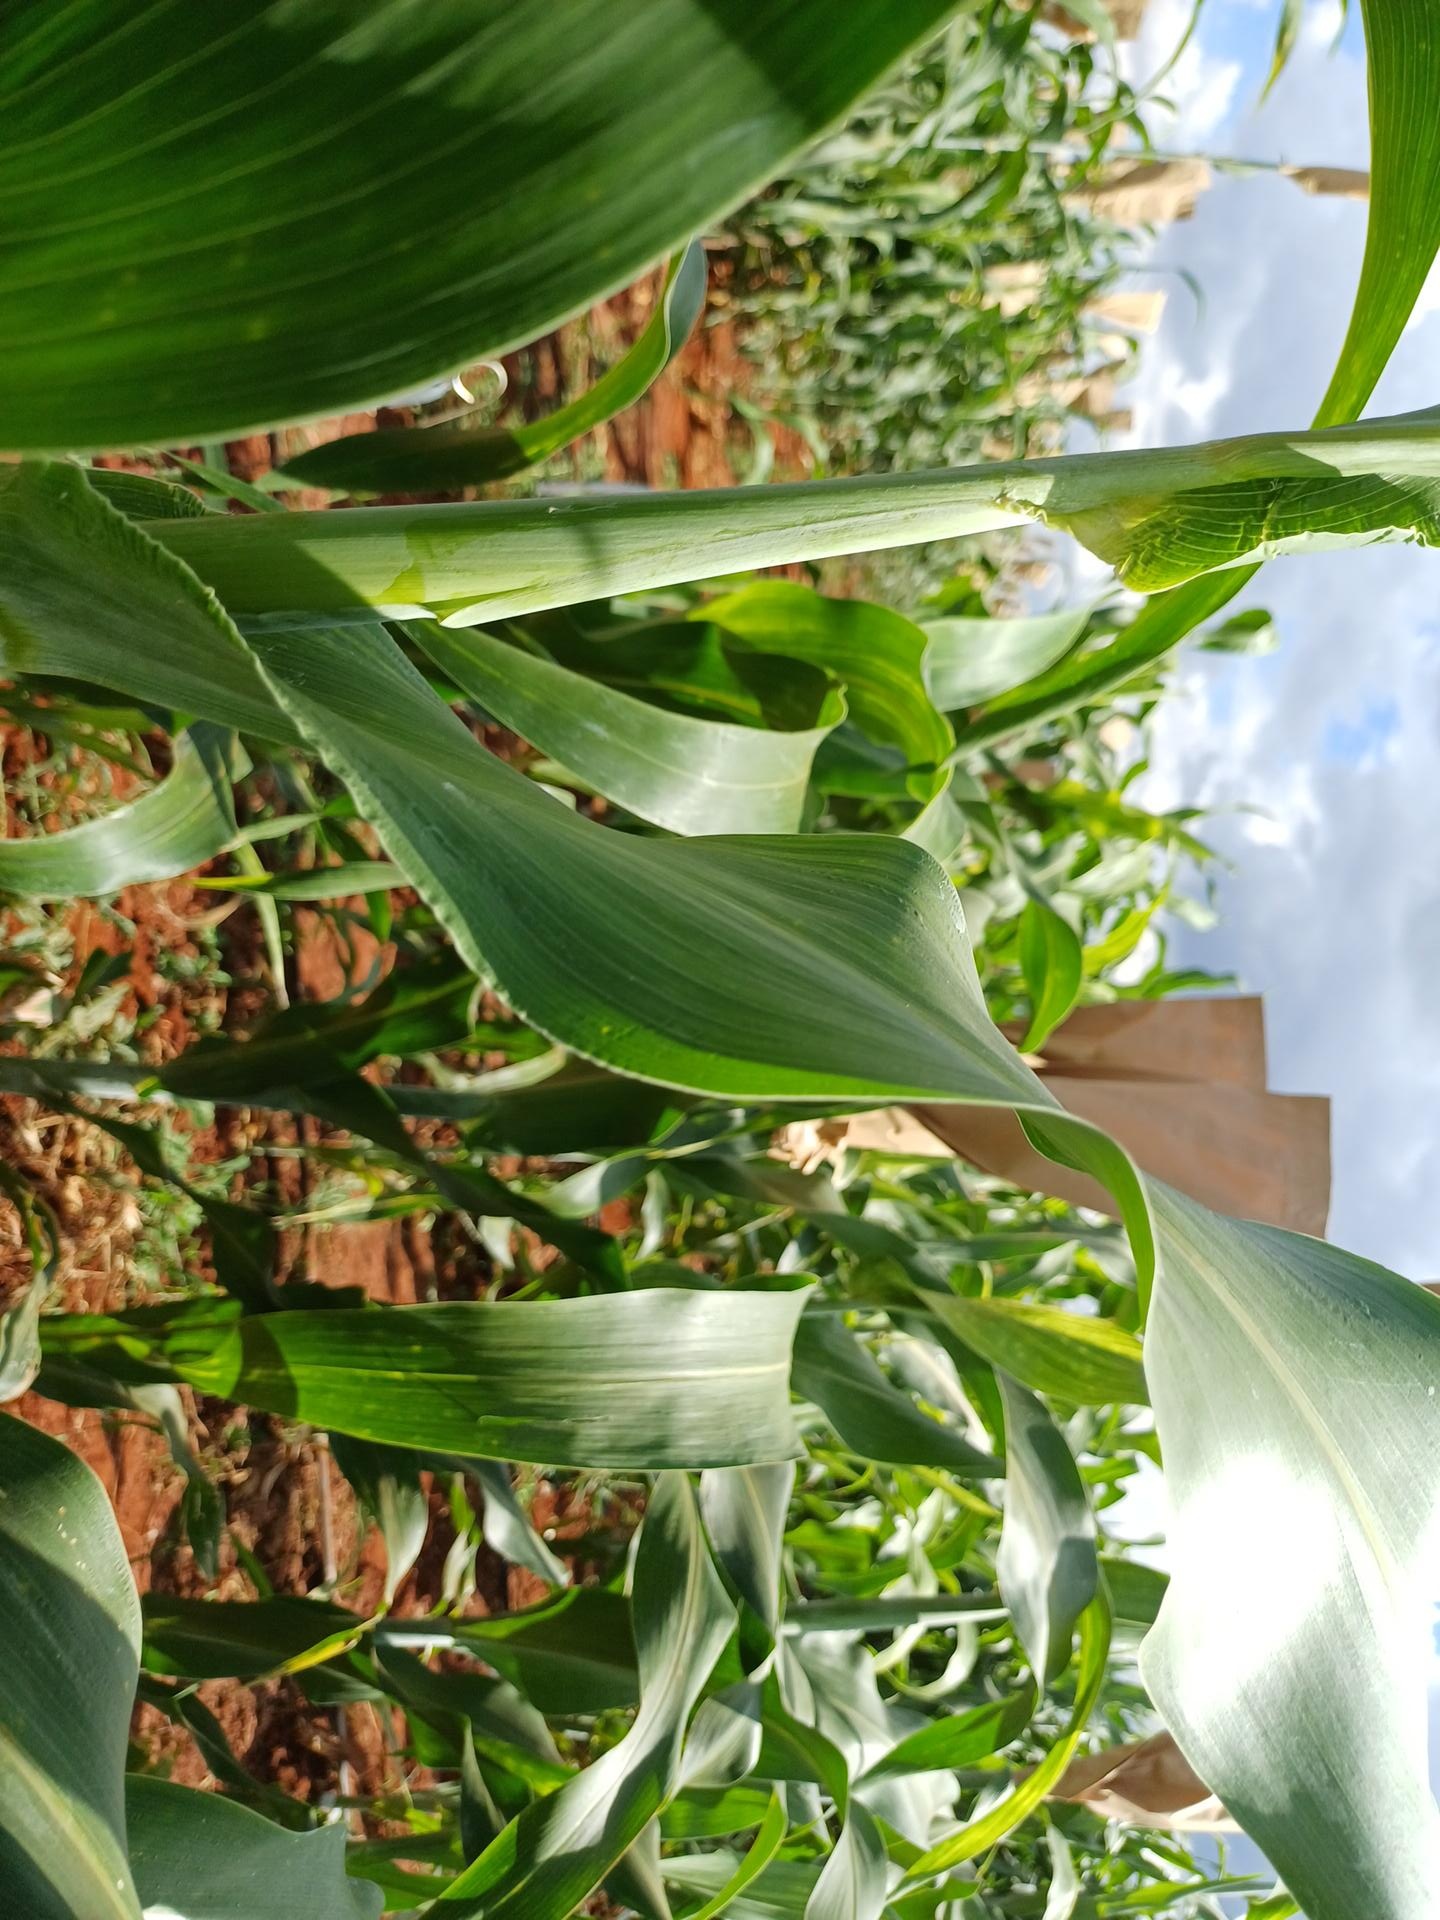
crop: sorghum
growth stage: heading tuber
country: Kenya
